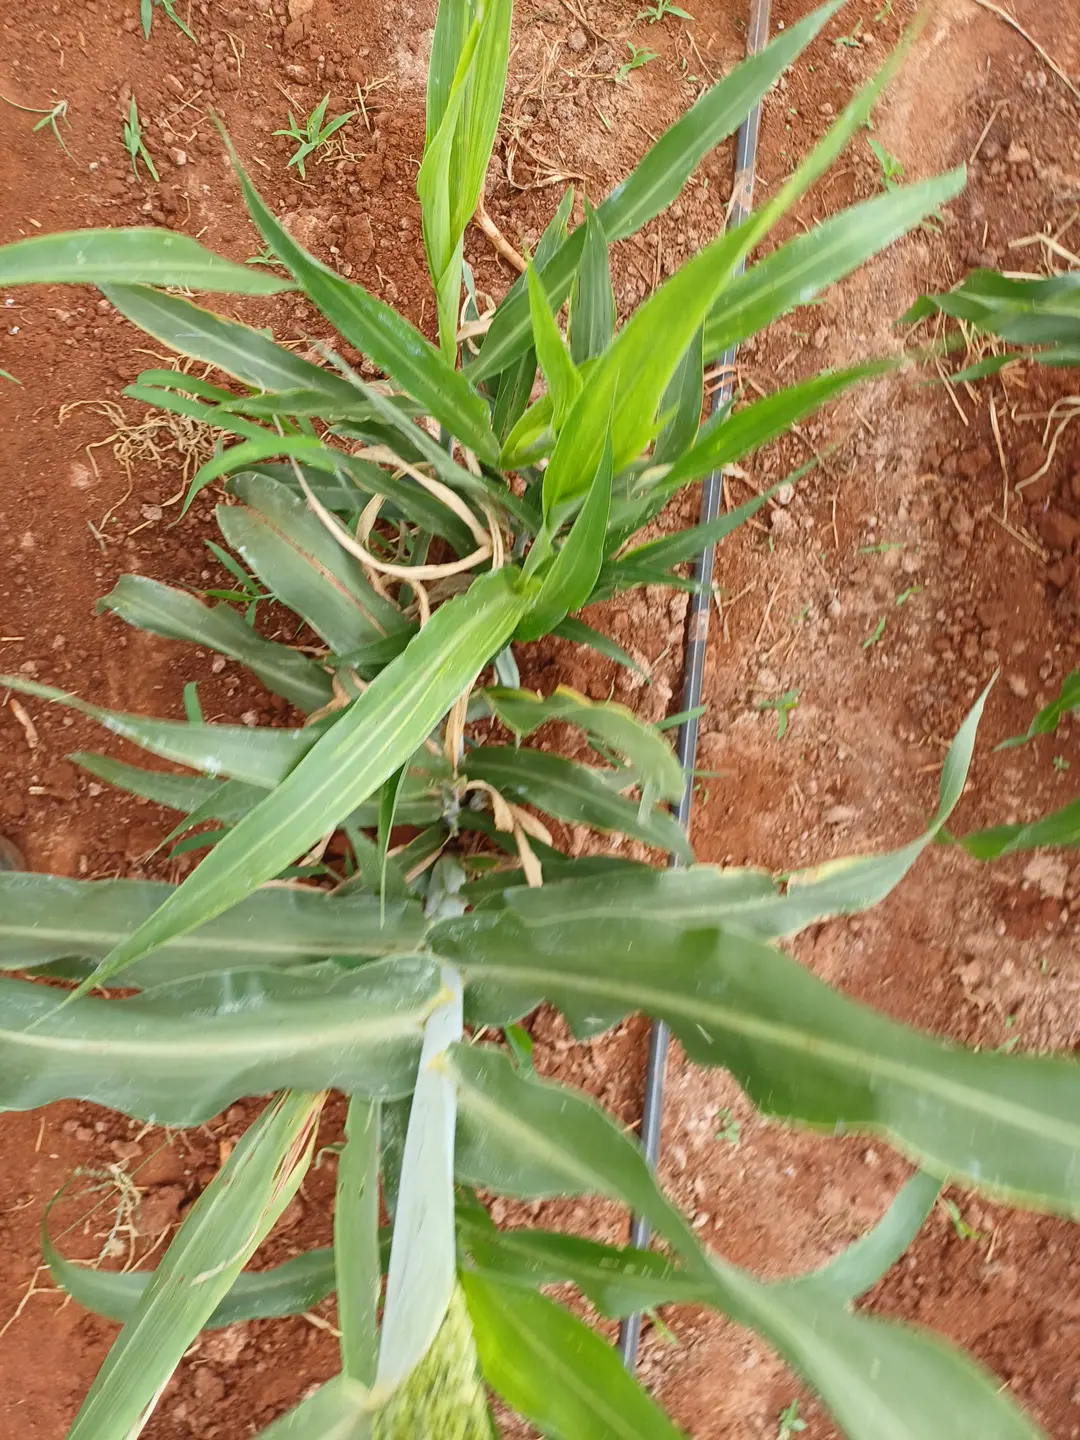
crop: sorghum
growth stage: flowering
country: Kenya
